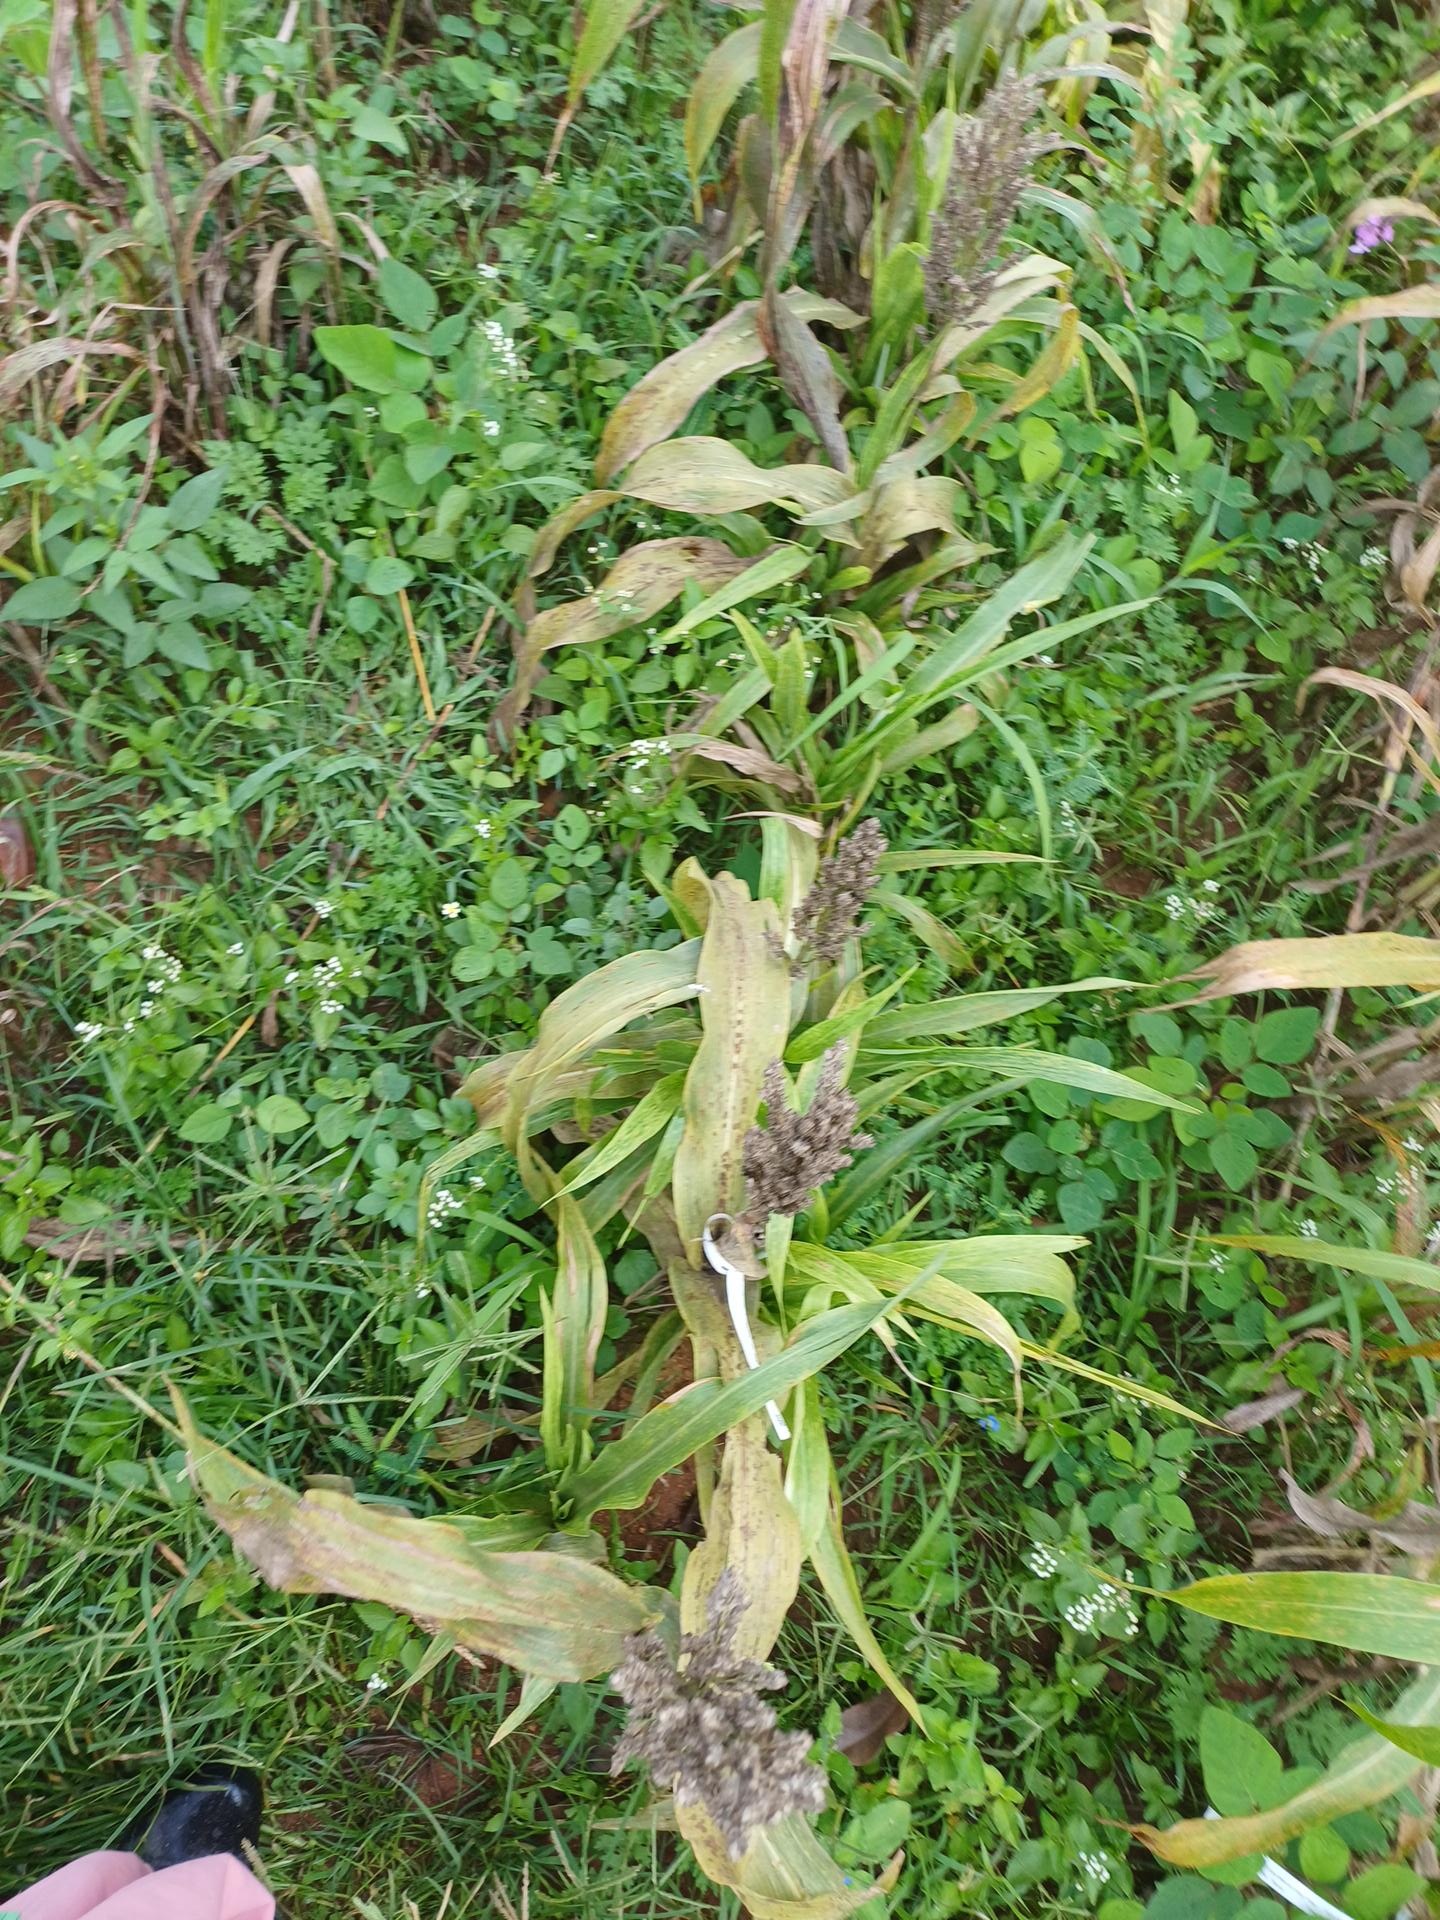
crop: sorghum
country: Kenya
